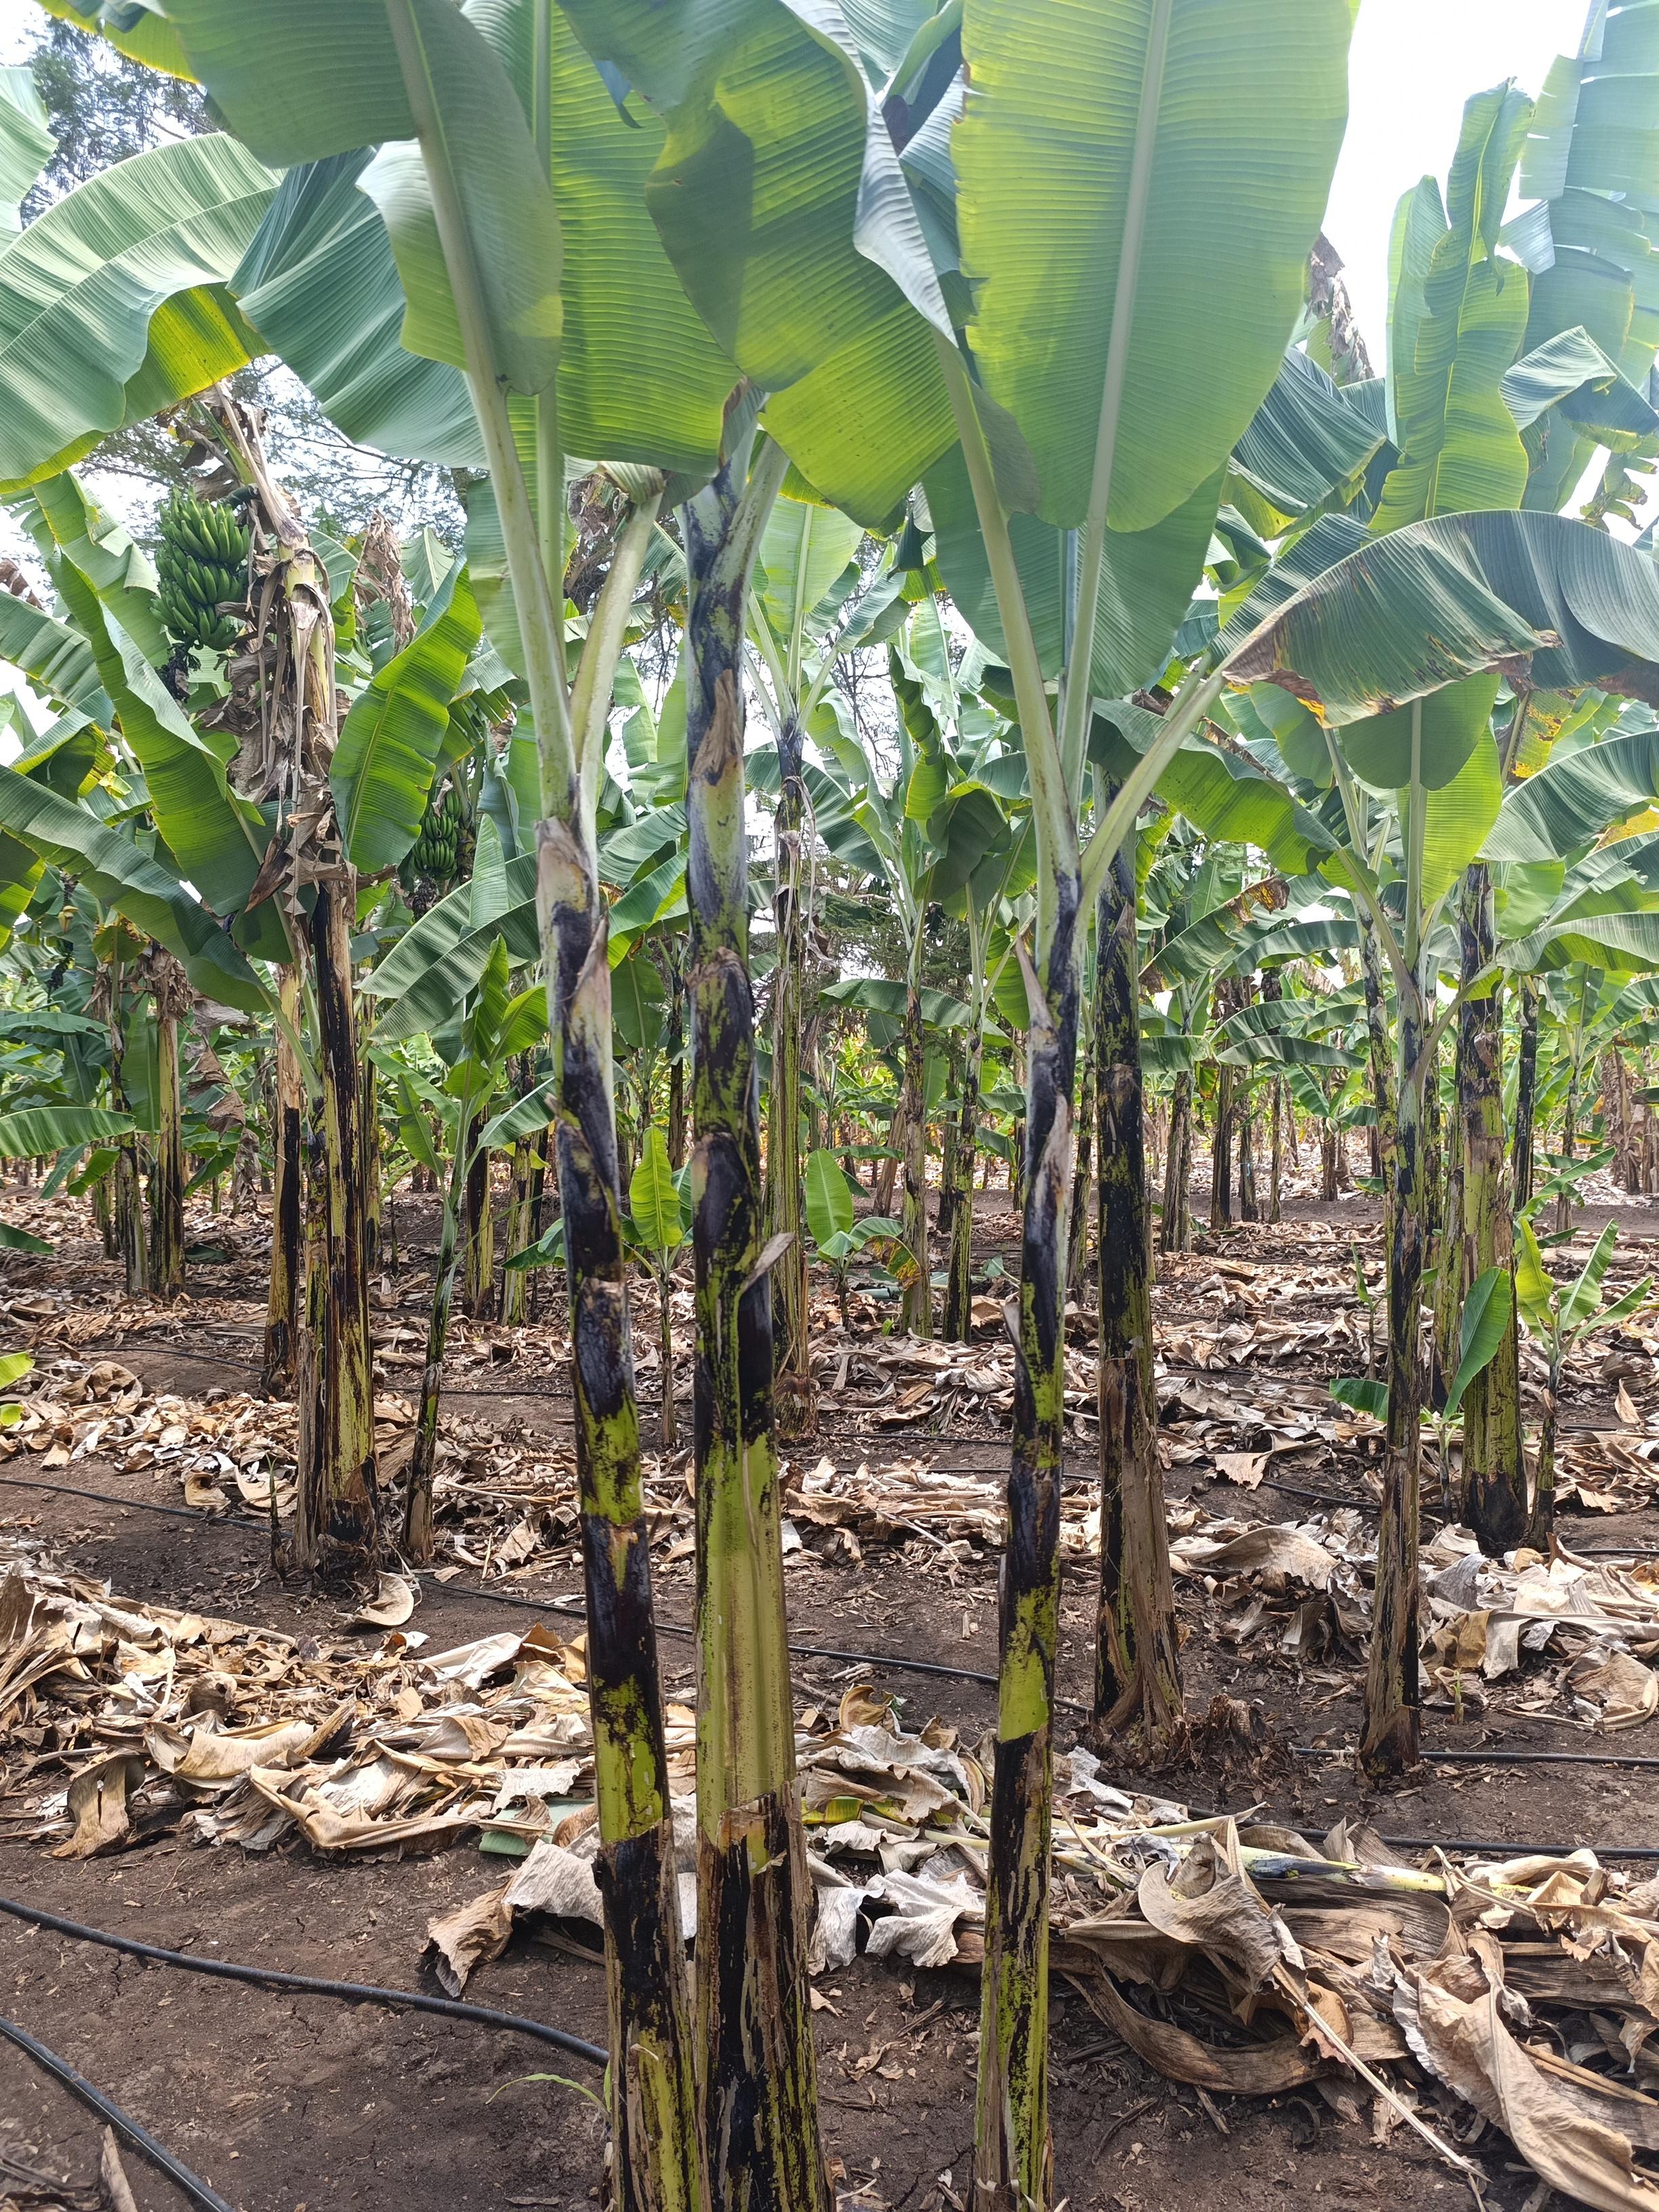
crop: banana
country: Tanzania
